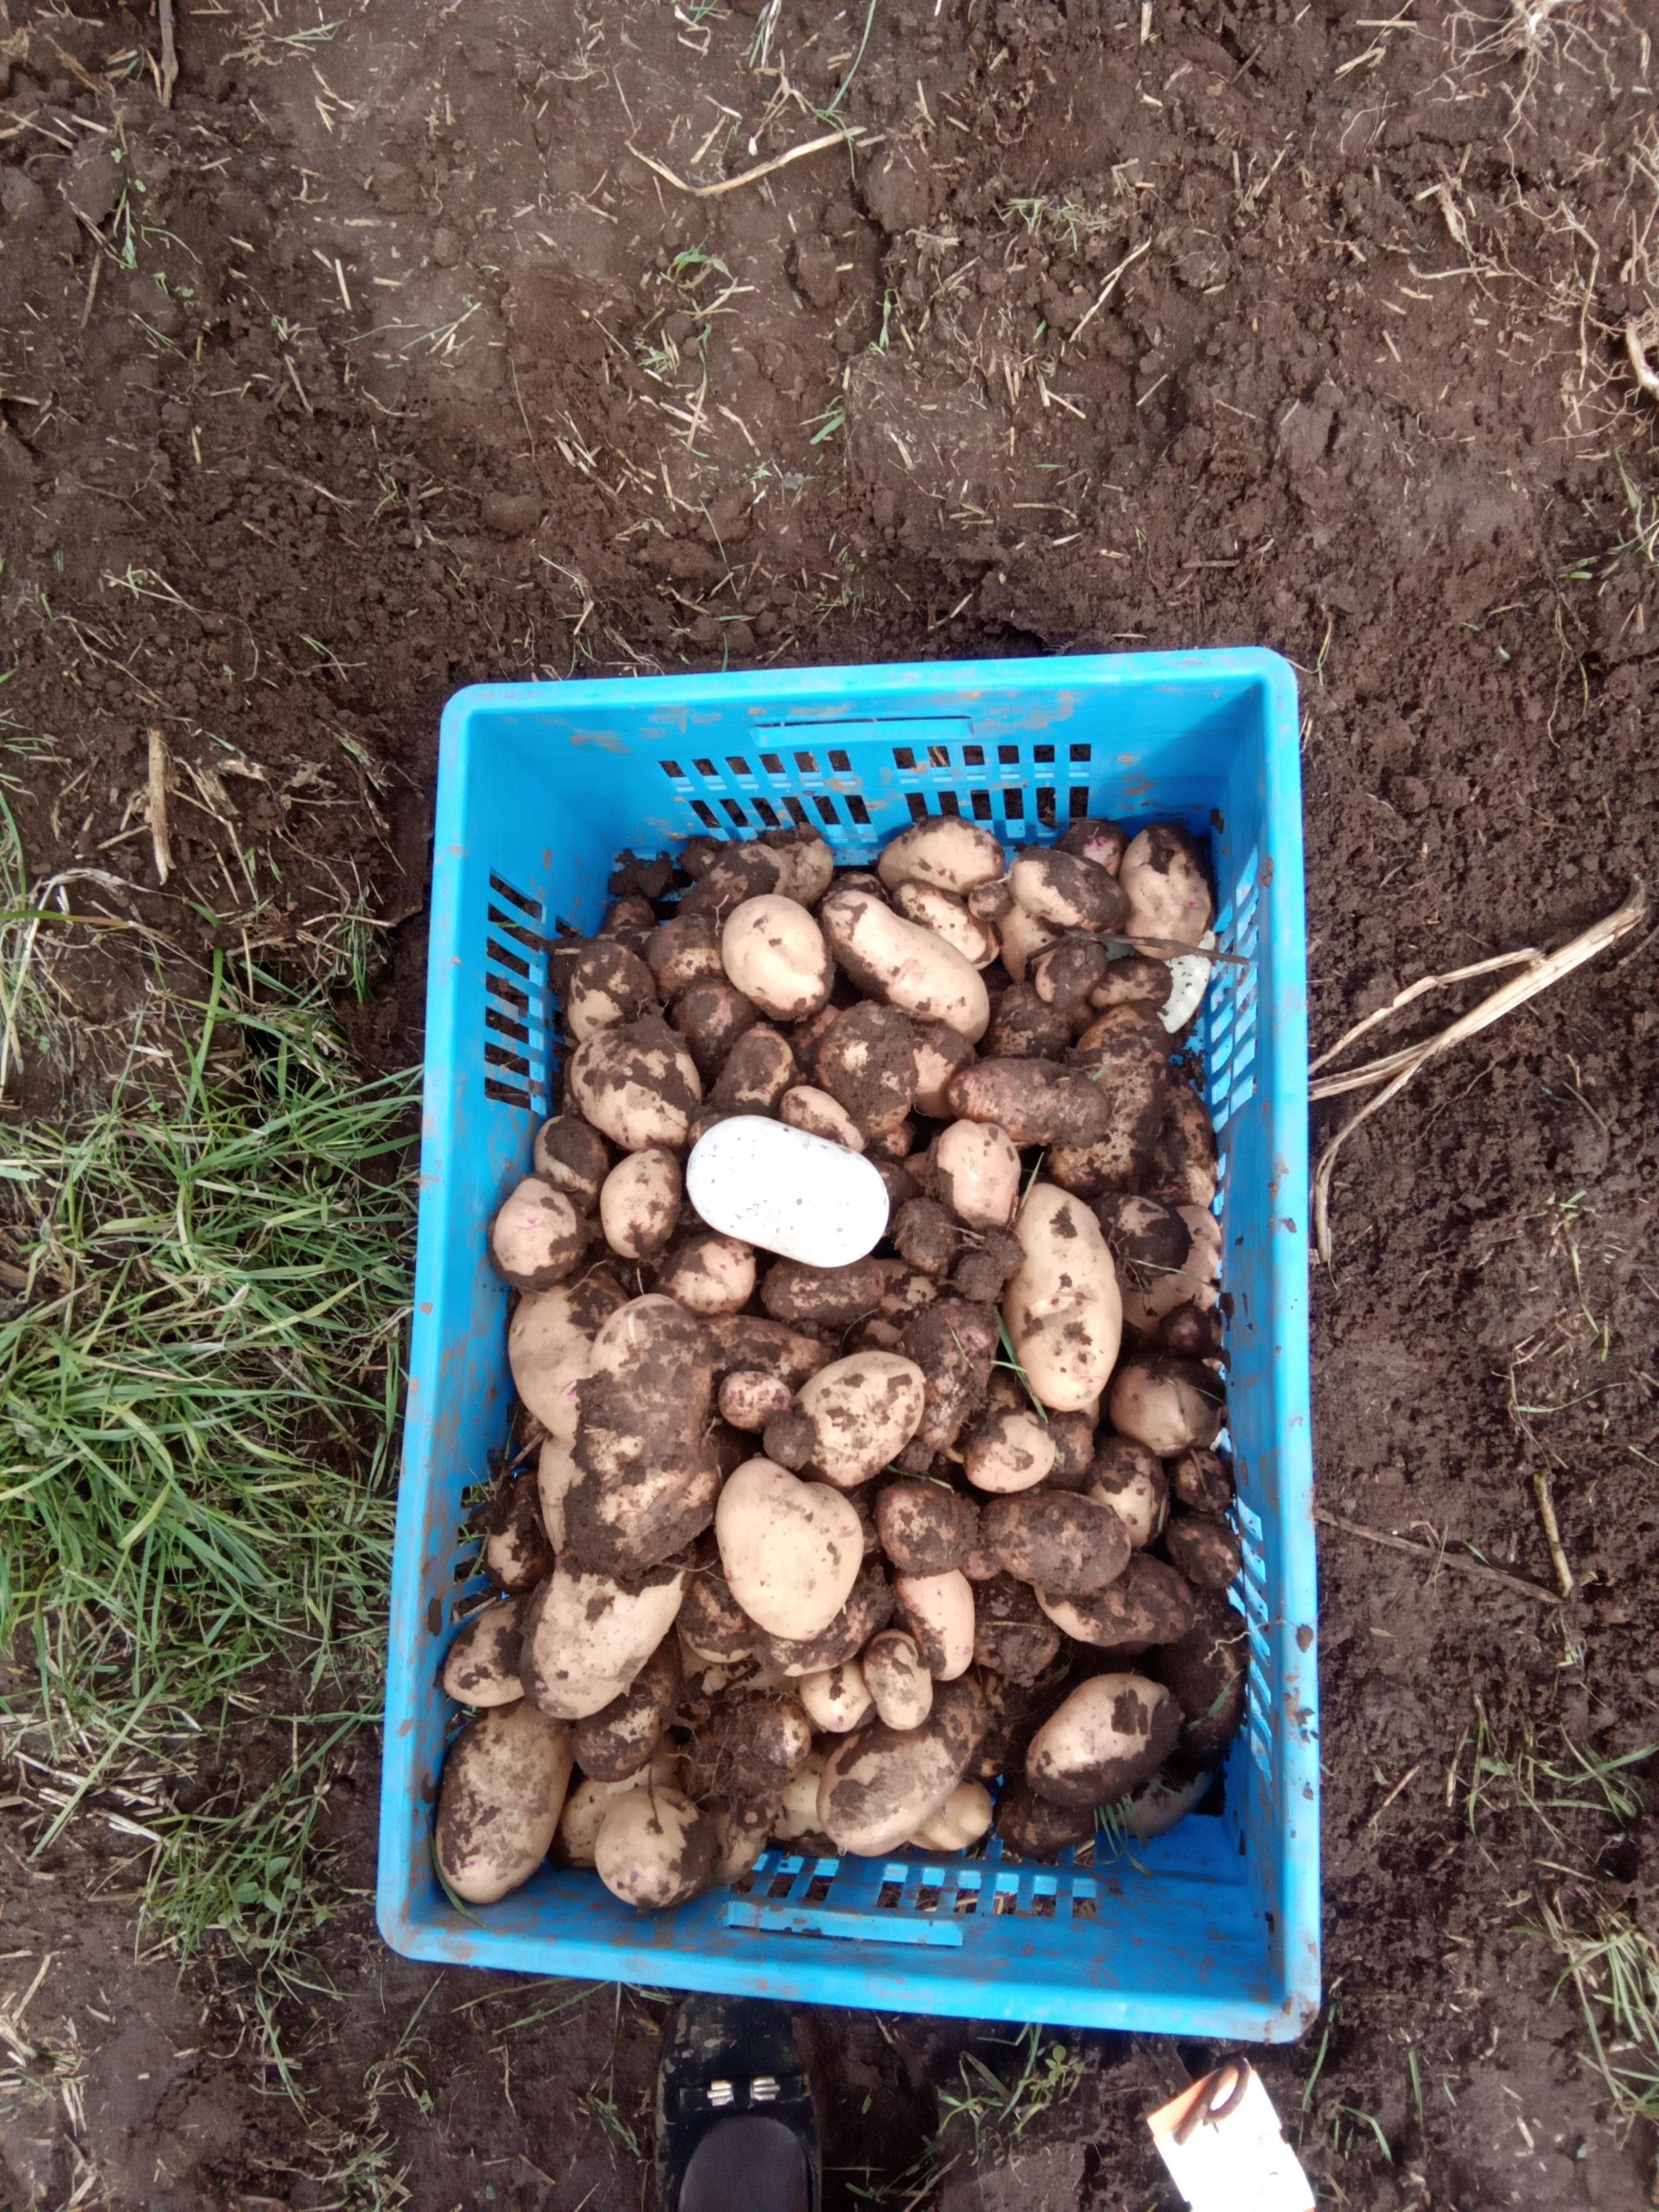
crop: potato
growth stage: harvest
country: Kenya
